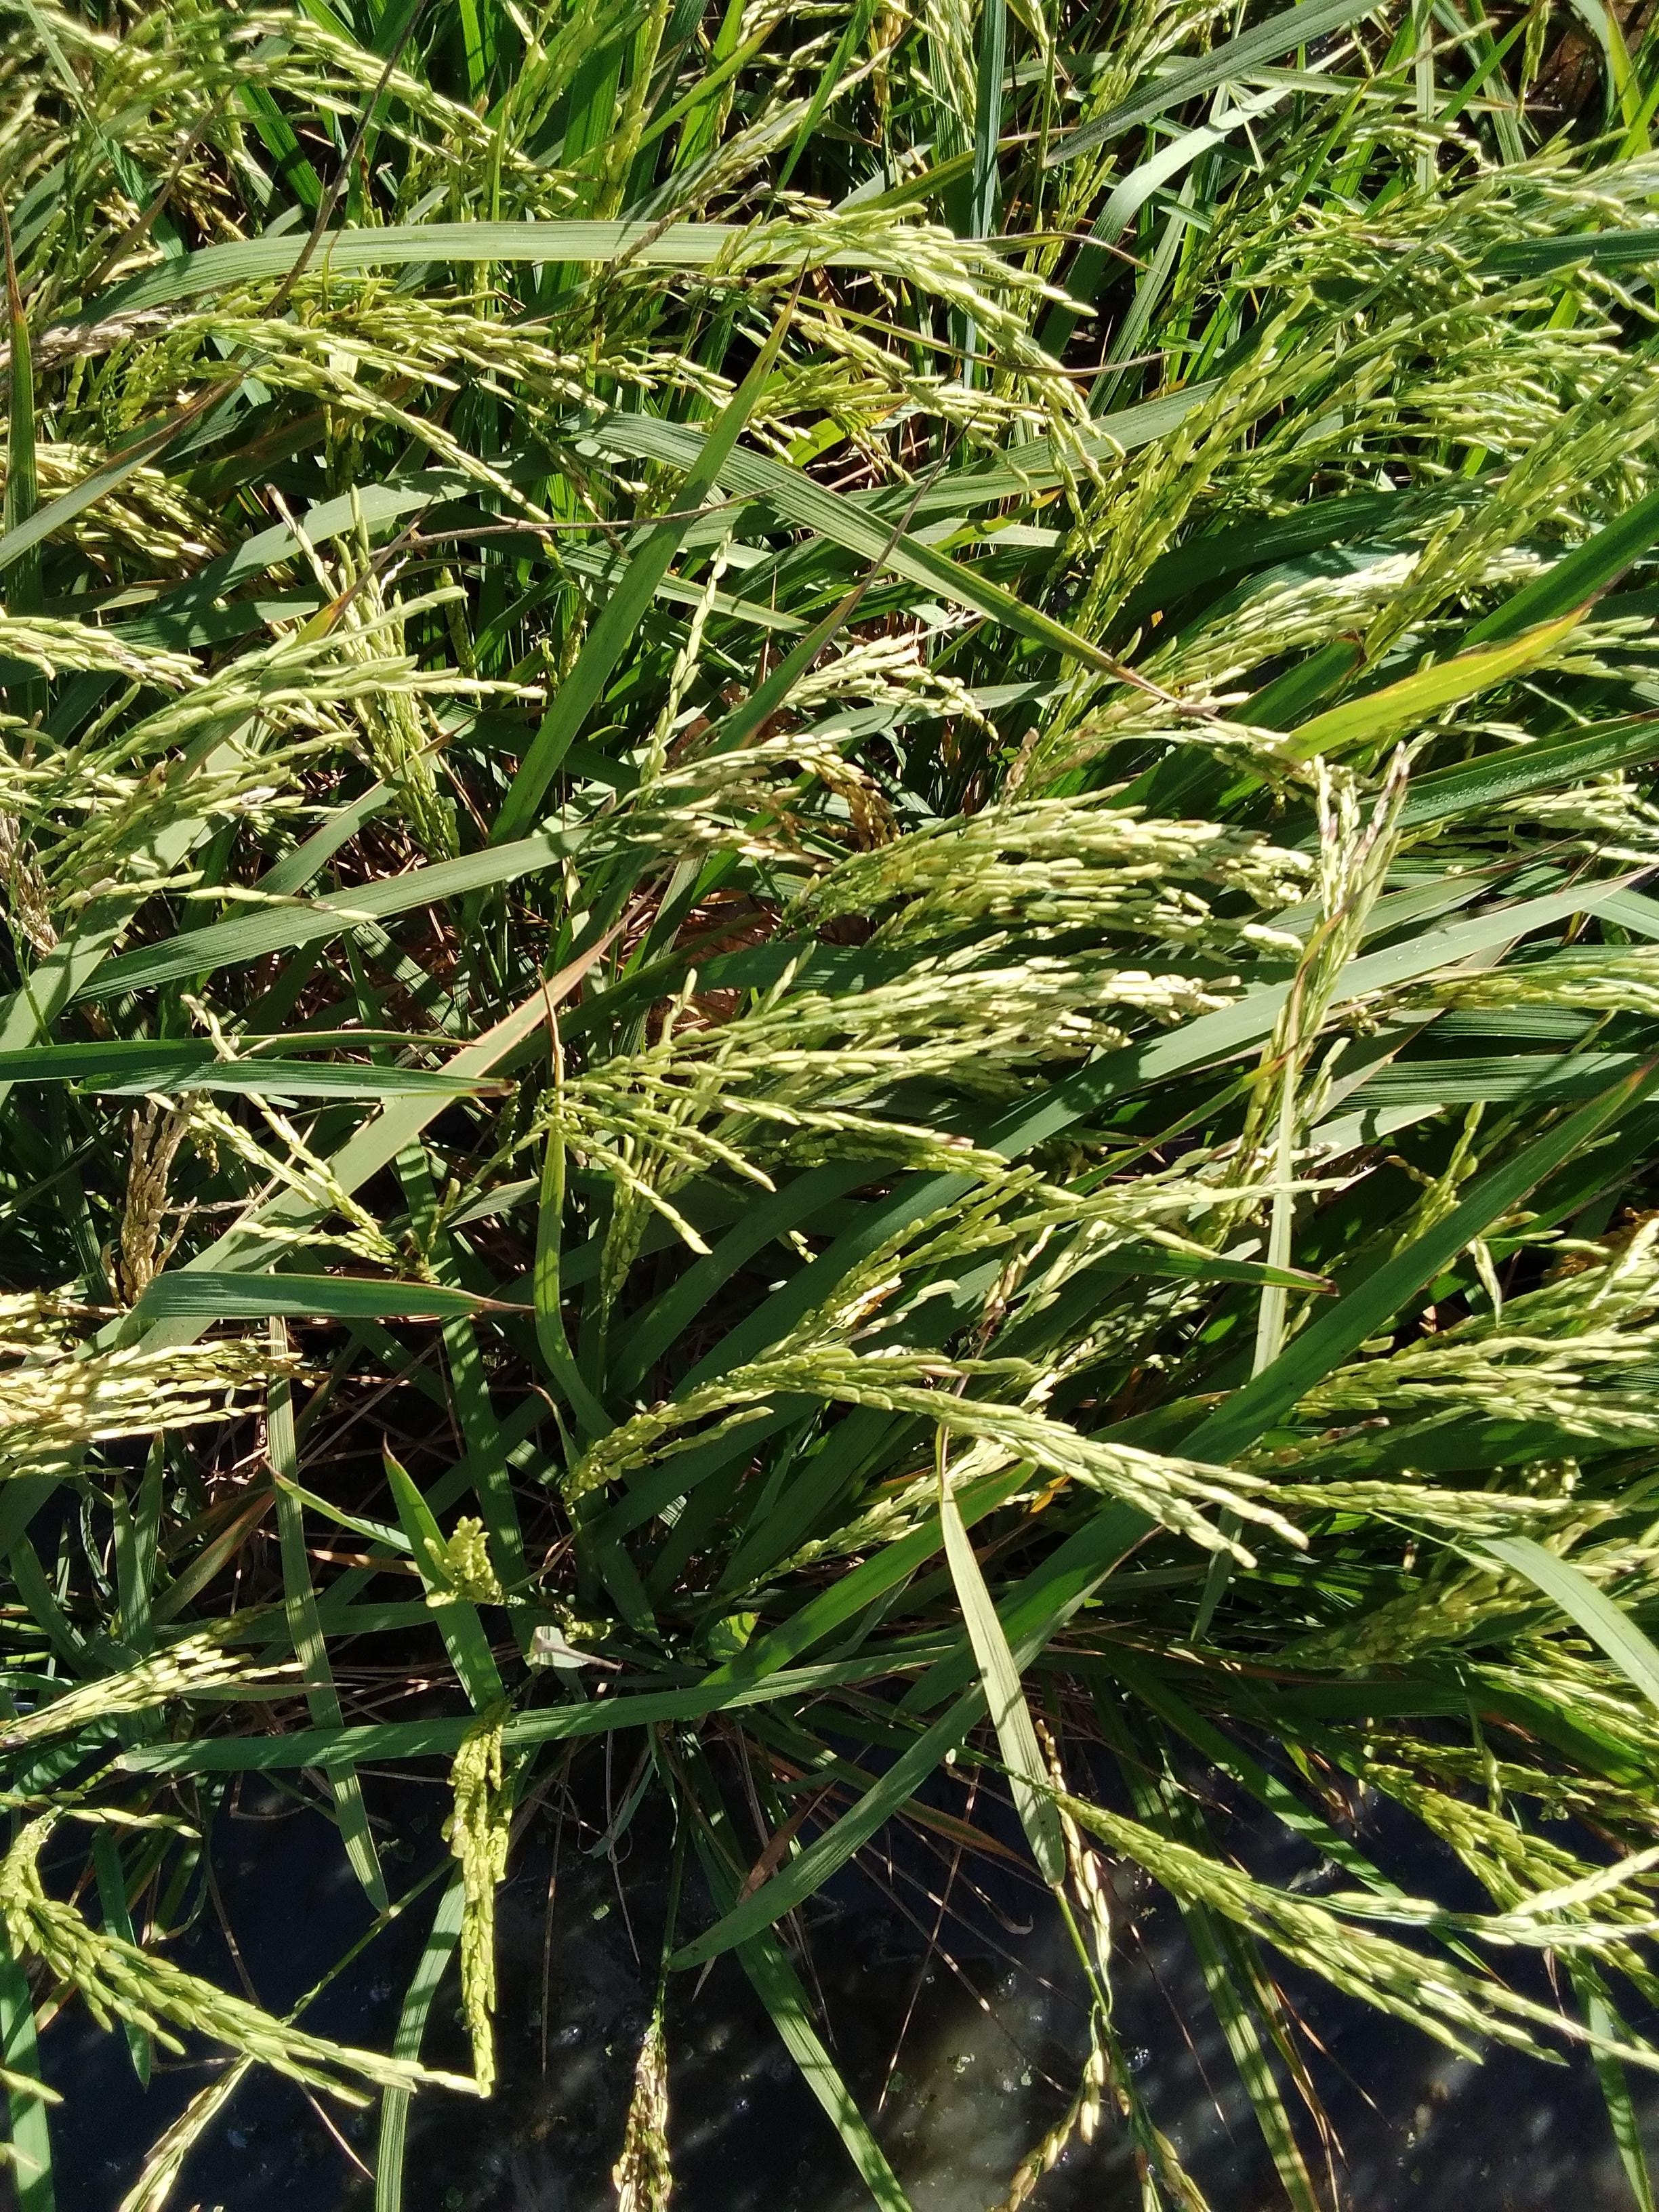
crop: rice
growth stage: stage dough
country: Senegal
